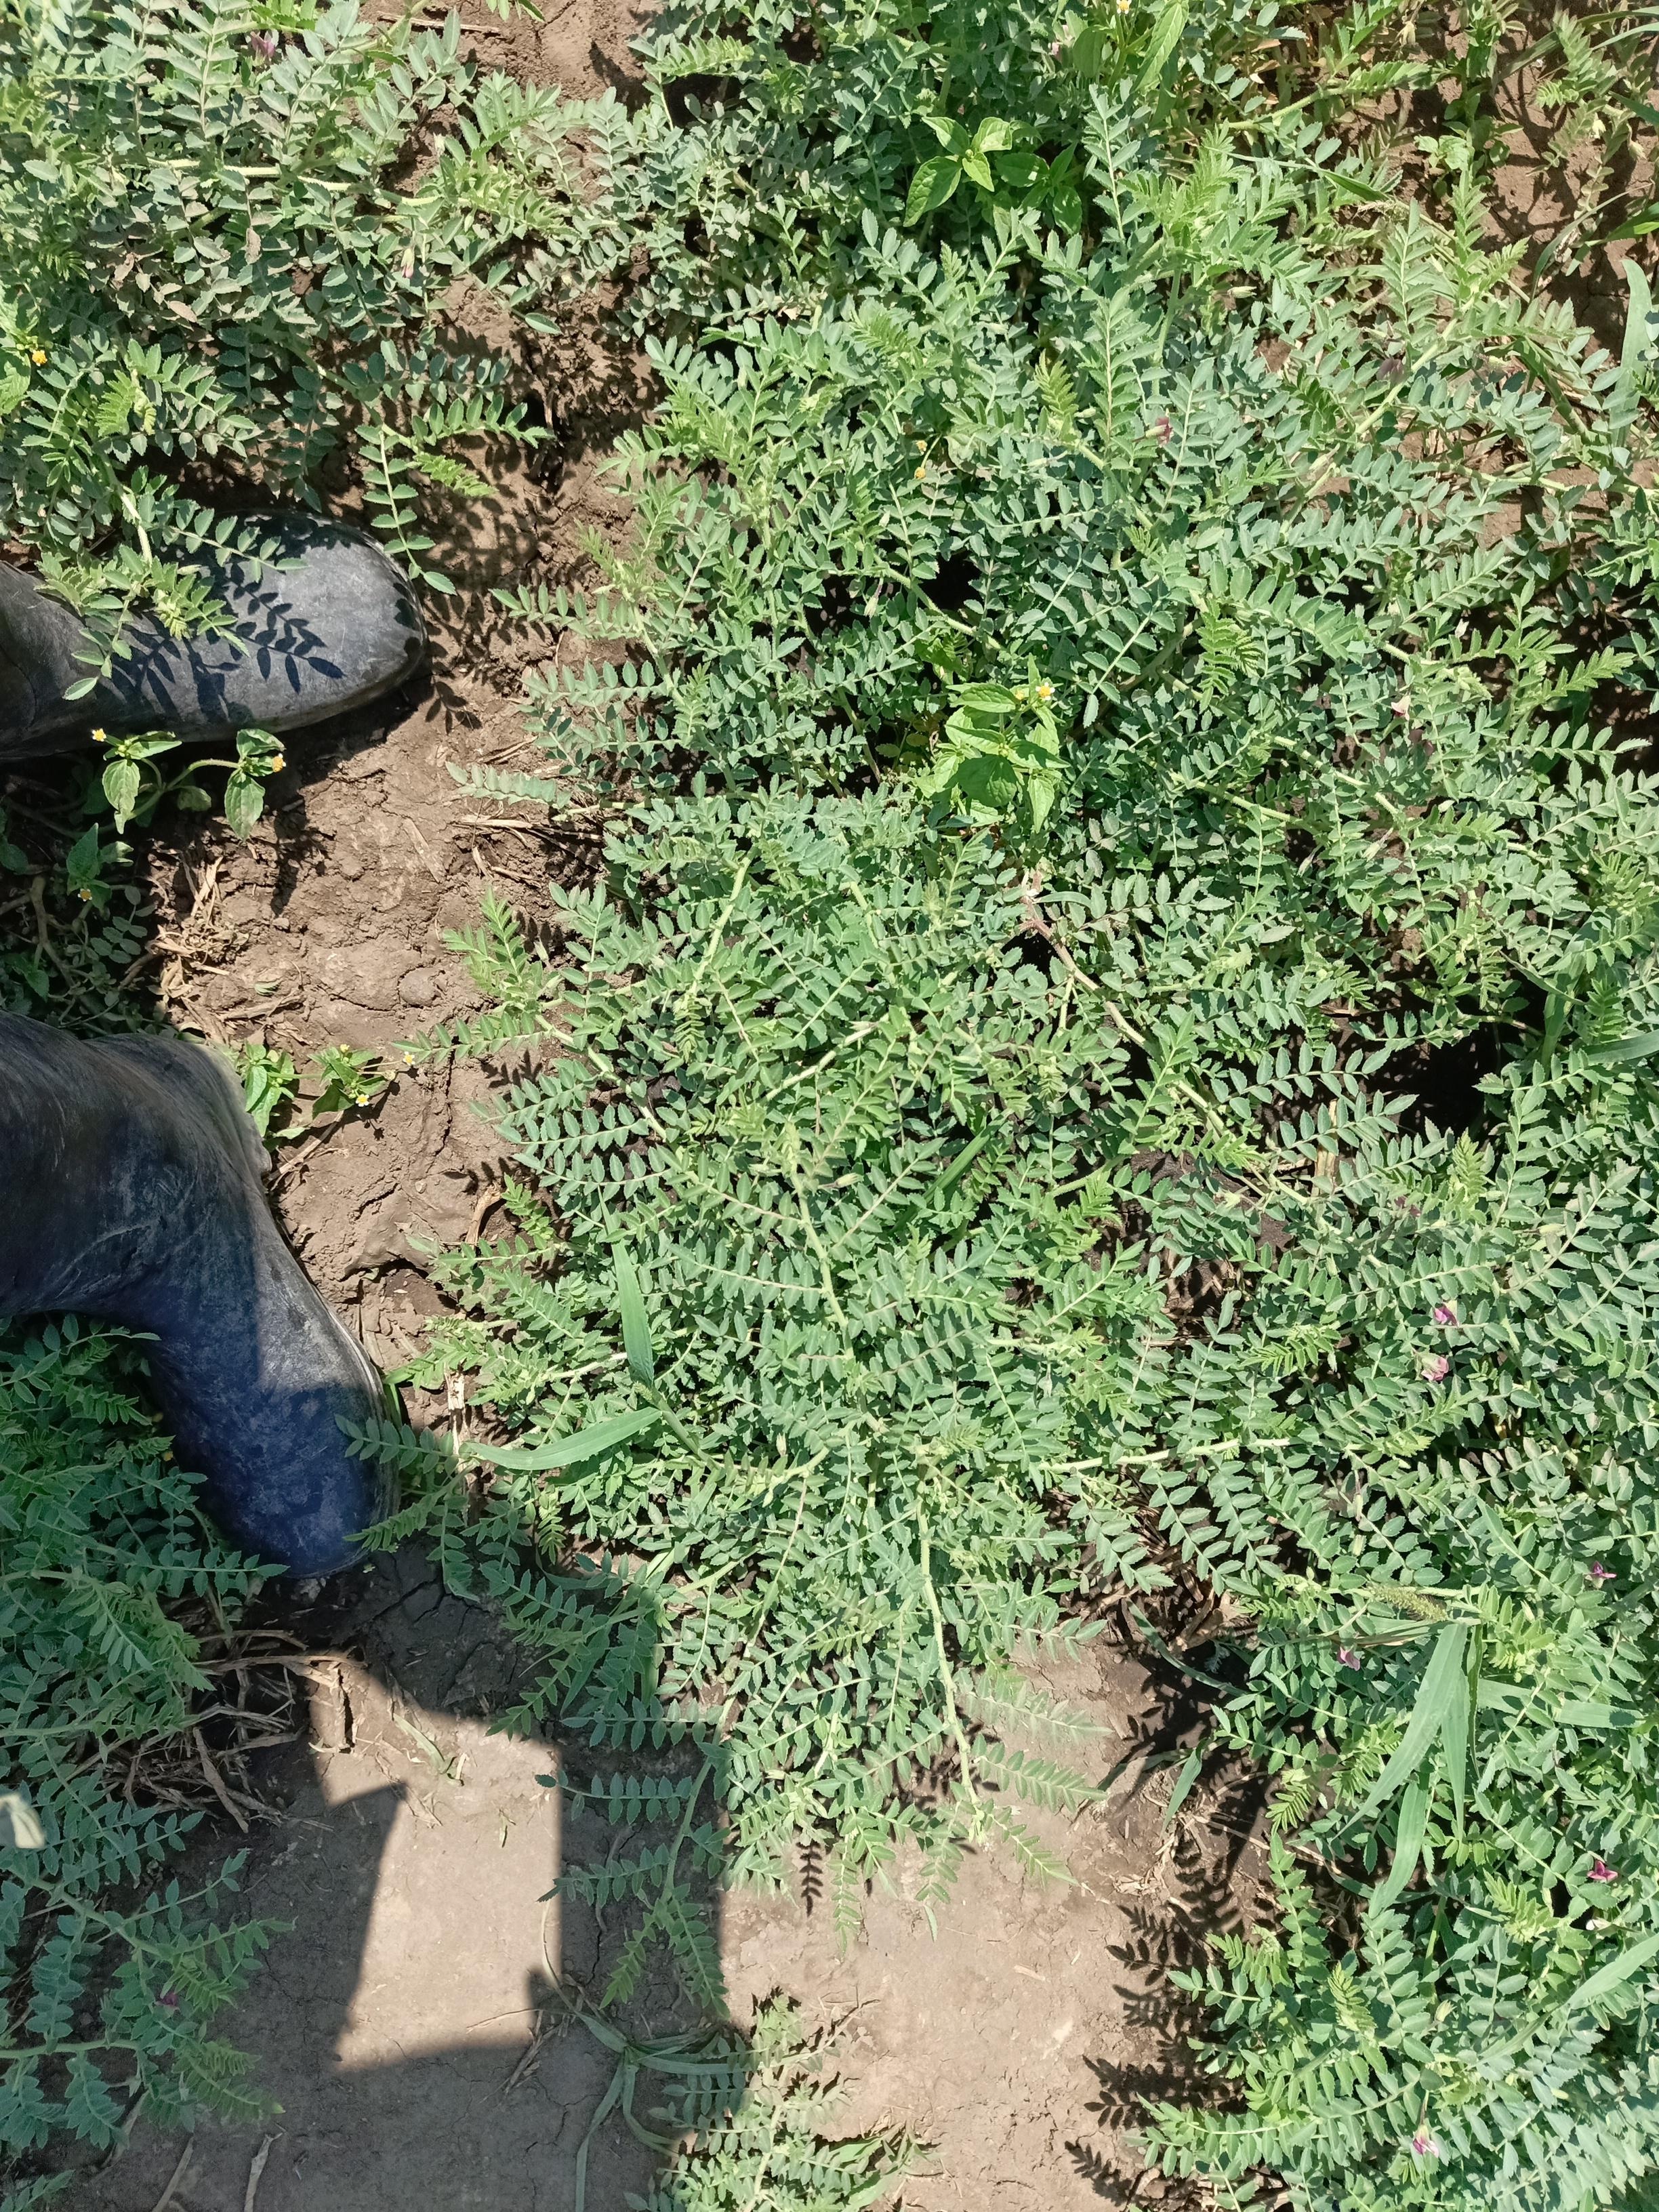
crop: chickpea
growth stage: development pod
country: Tanzania
